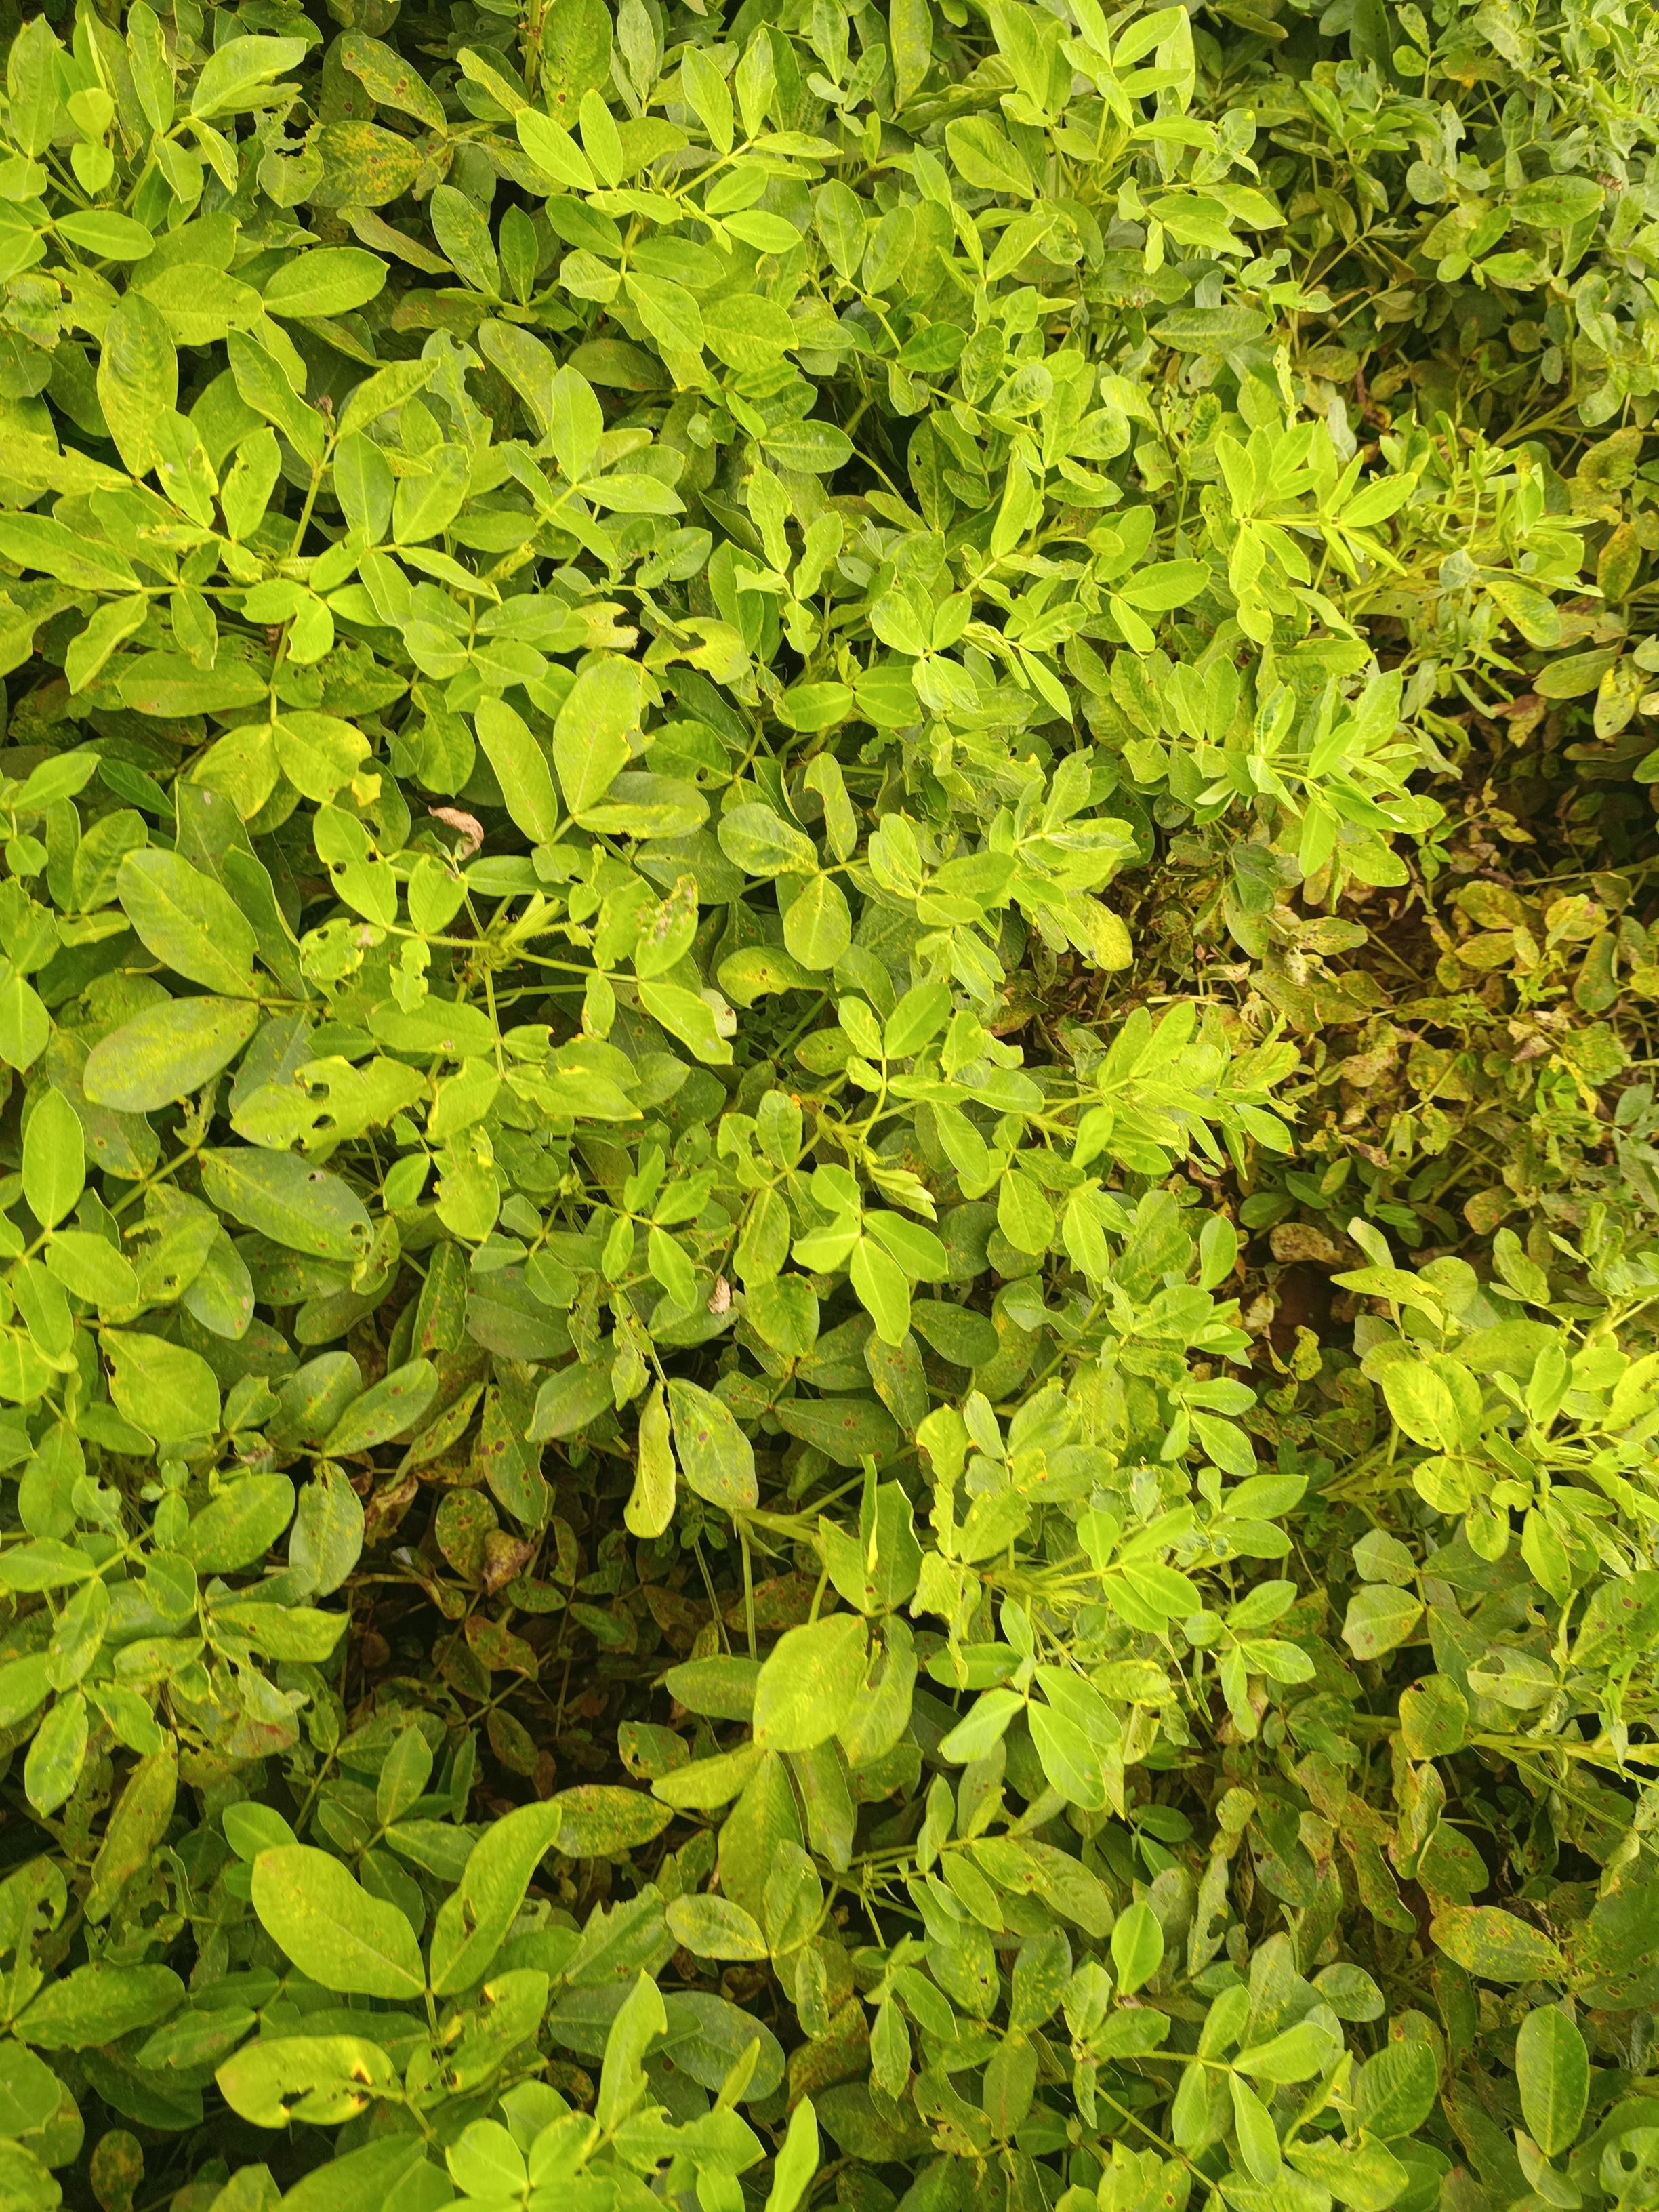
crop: groundnut
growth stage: pegging
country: Kenya
